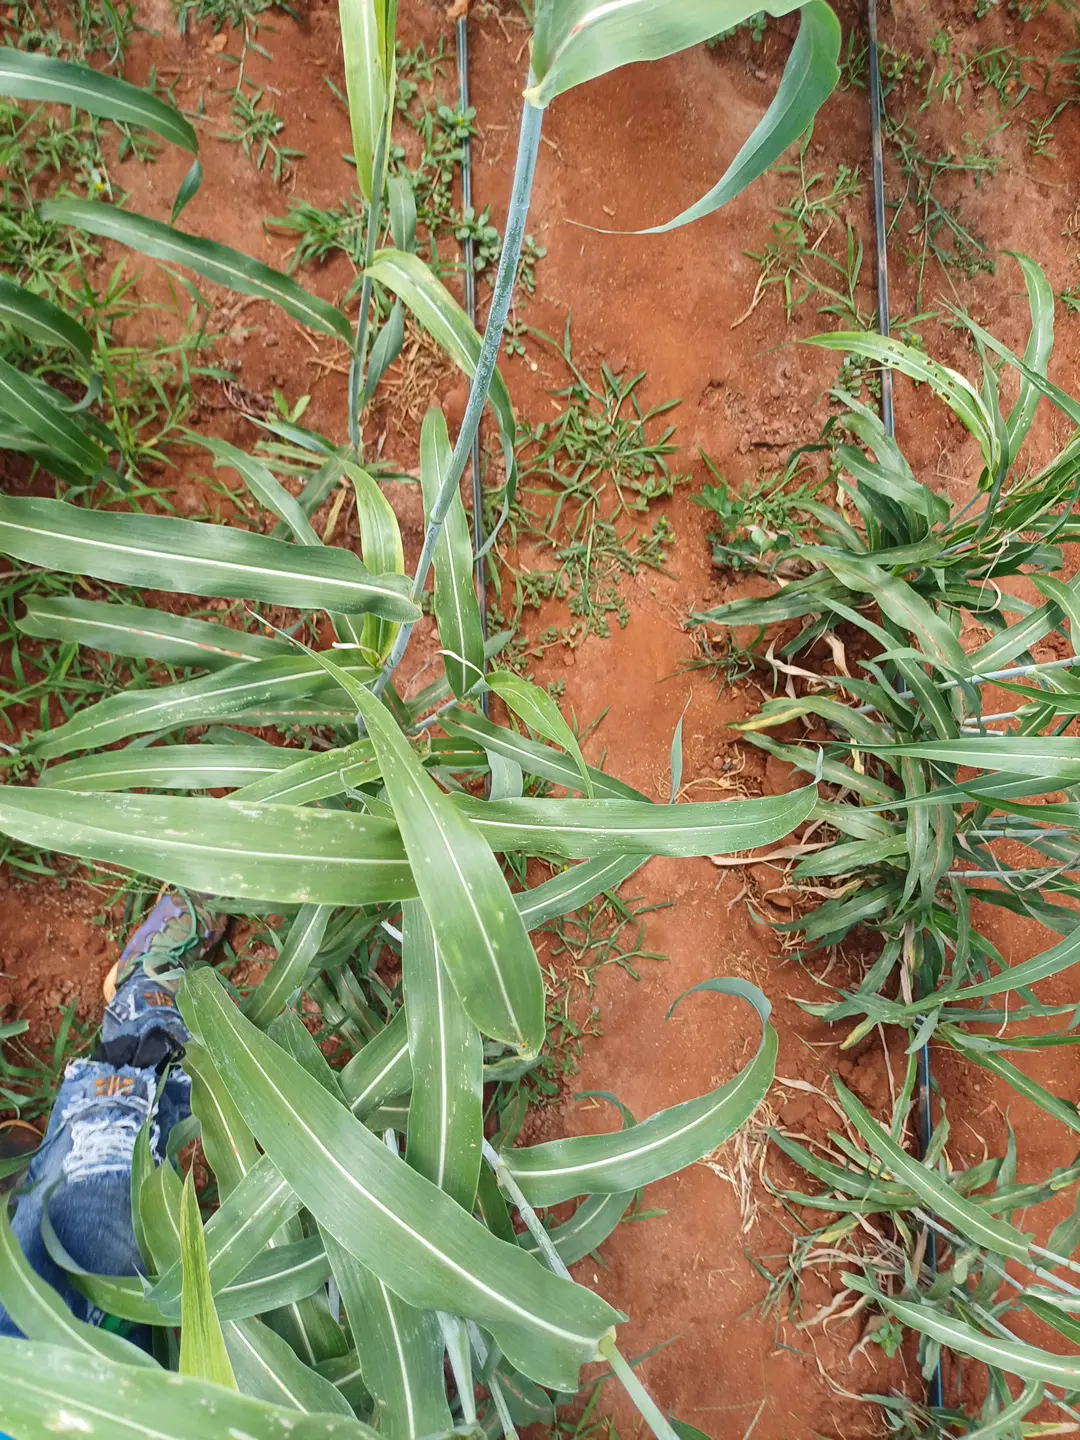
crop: sorghum
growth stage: filling grain
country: Kenya
